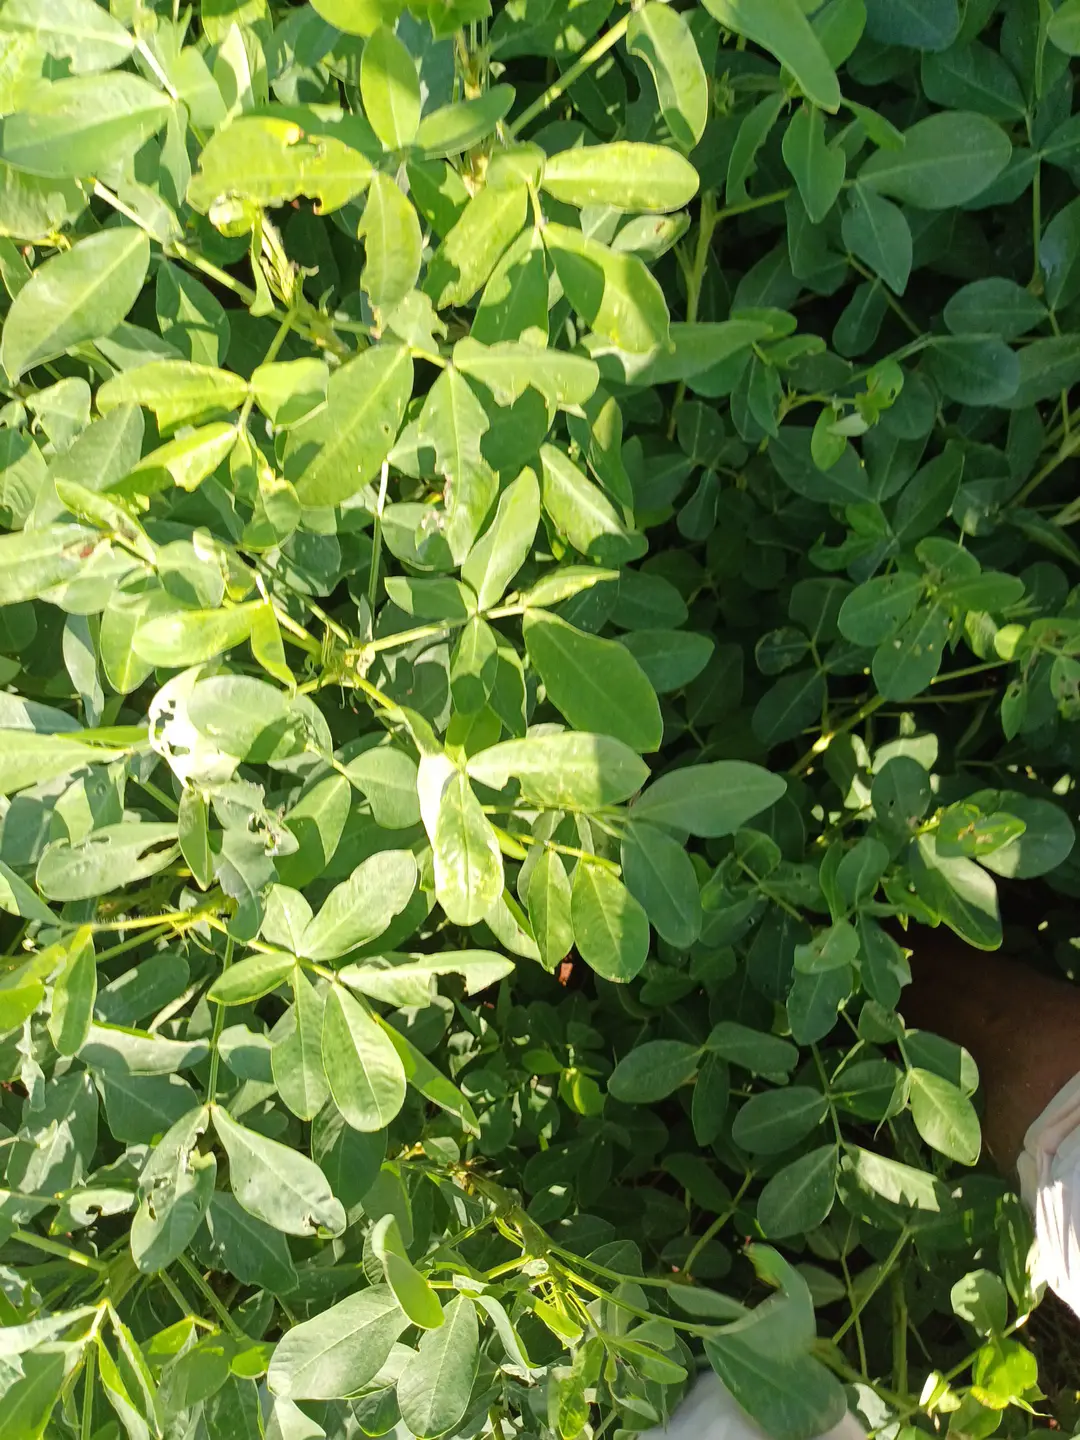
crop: groundnut
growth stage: pegging
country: Kenya
